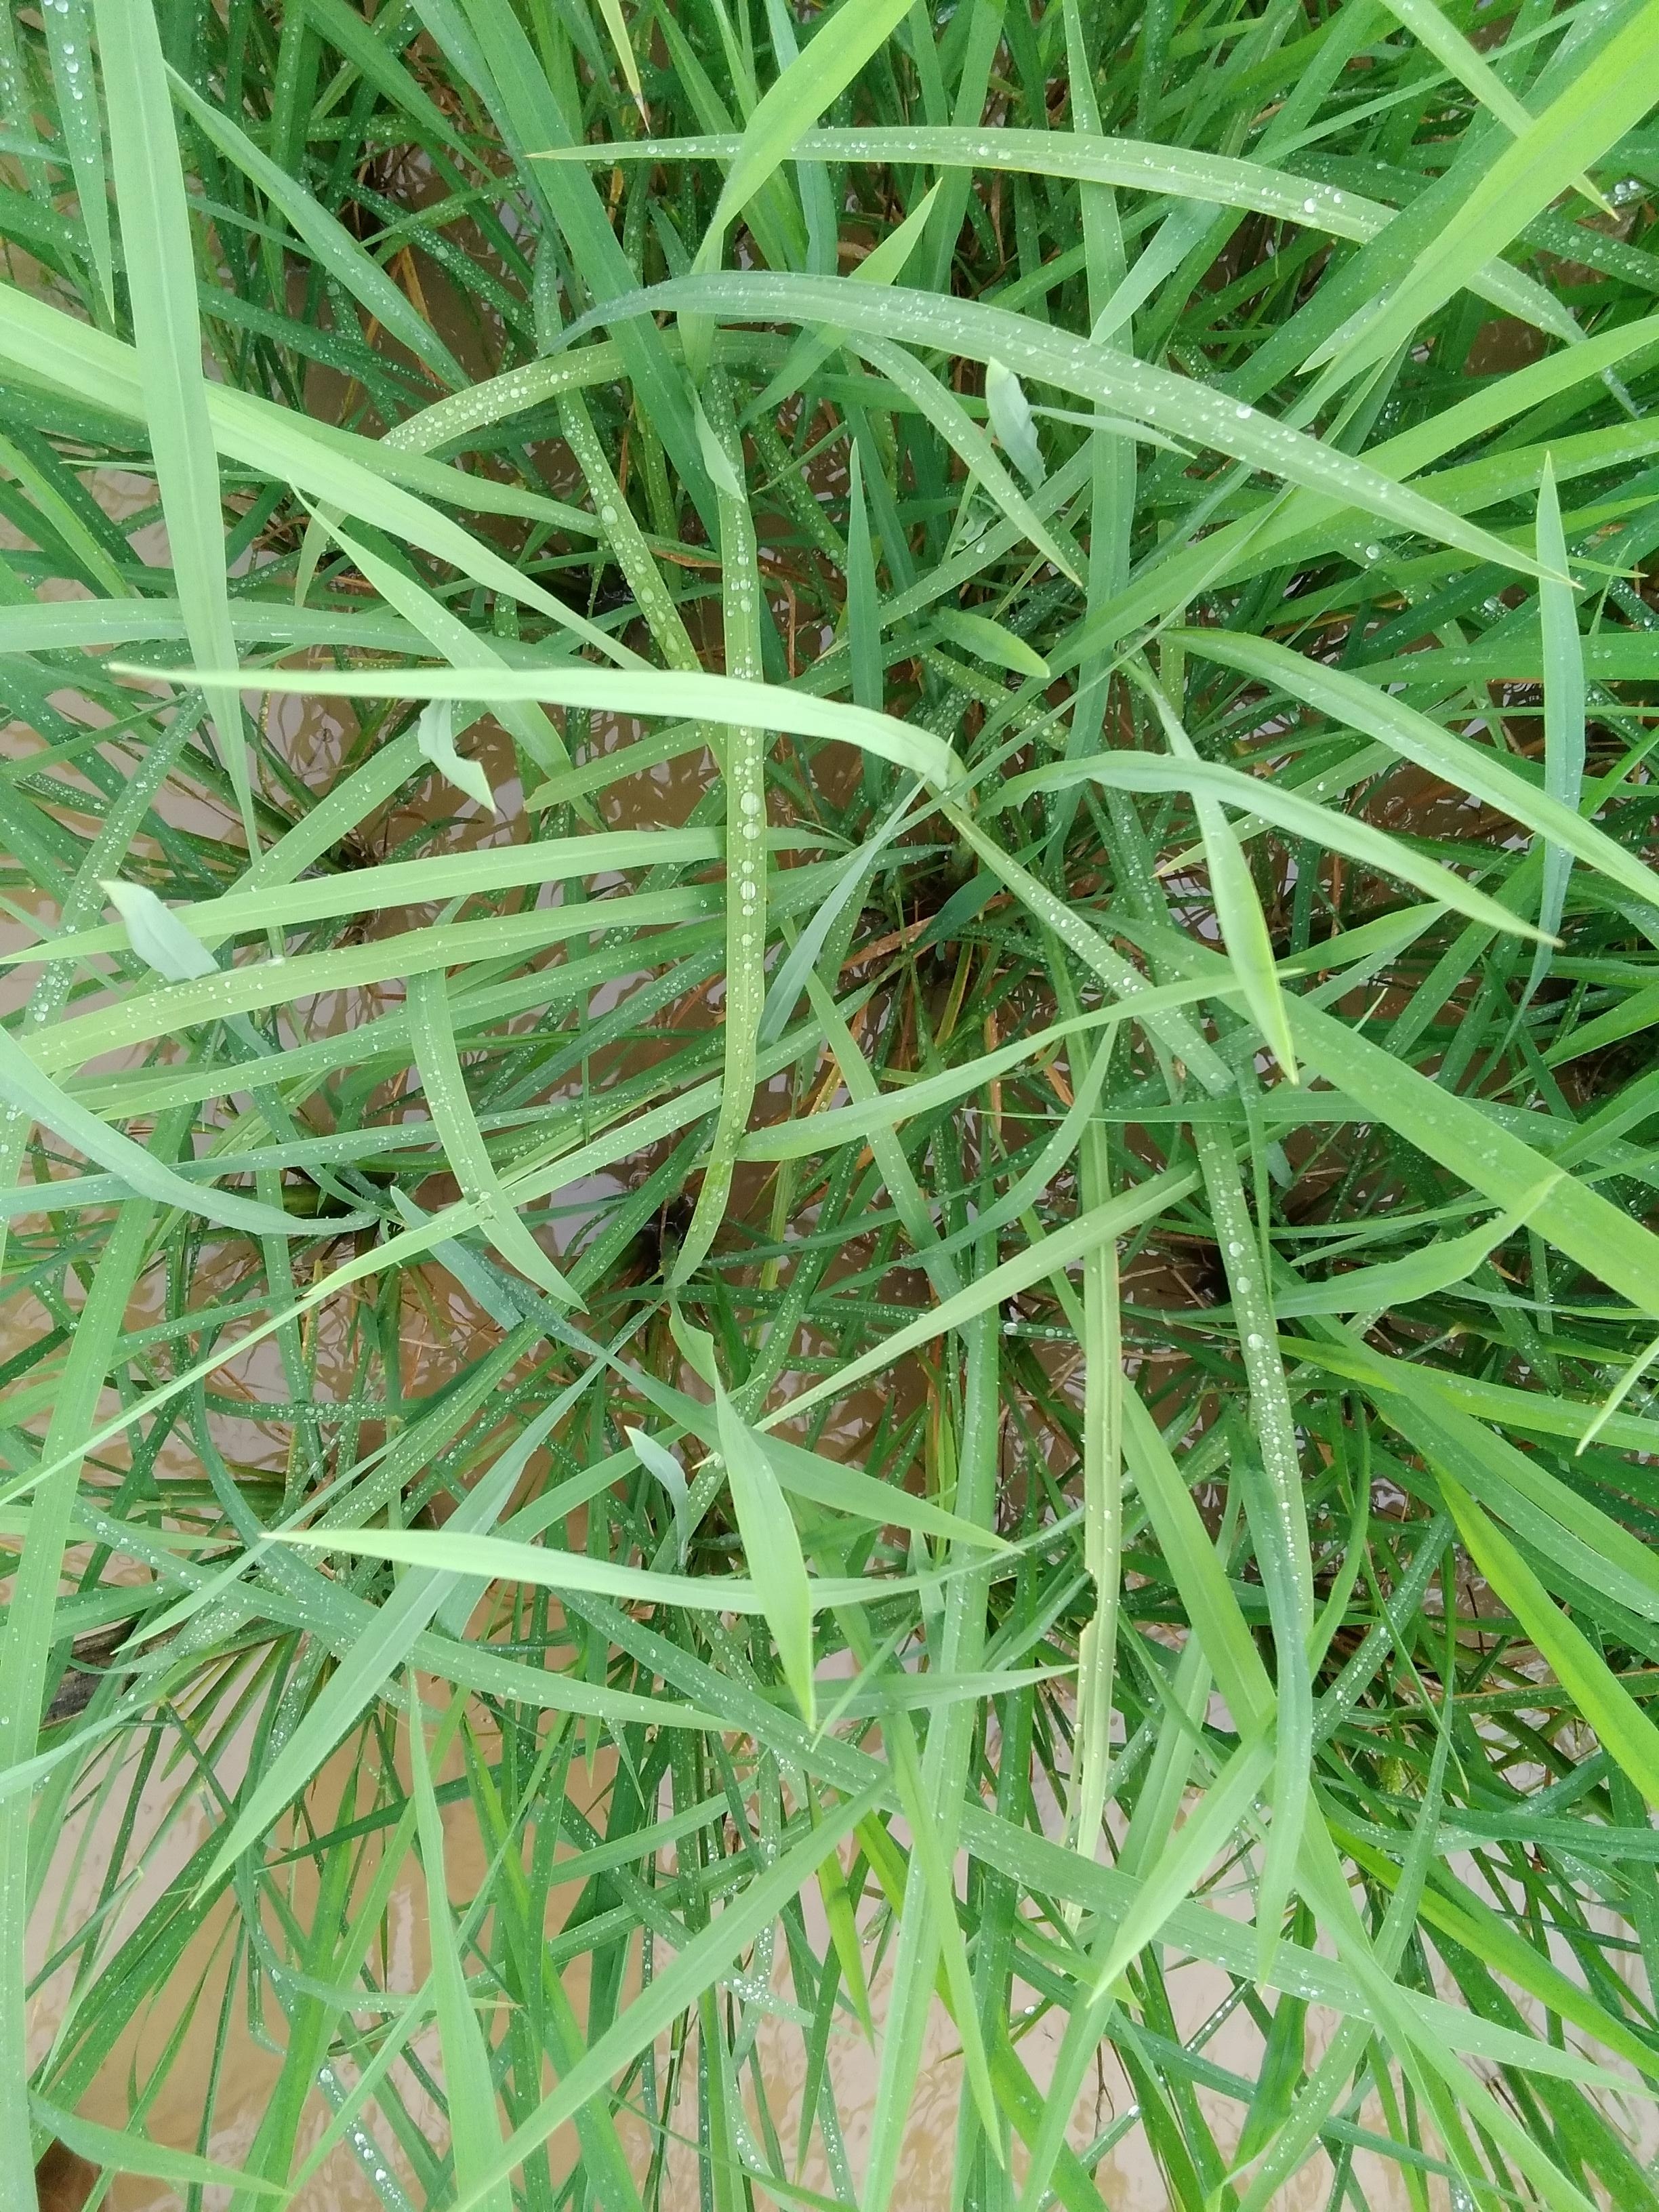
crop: rice
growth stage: elongation stem
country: Nigeria
